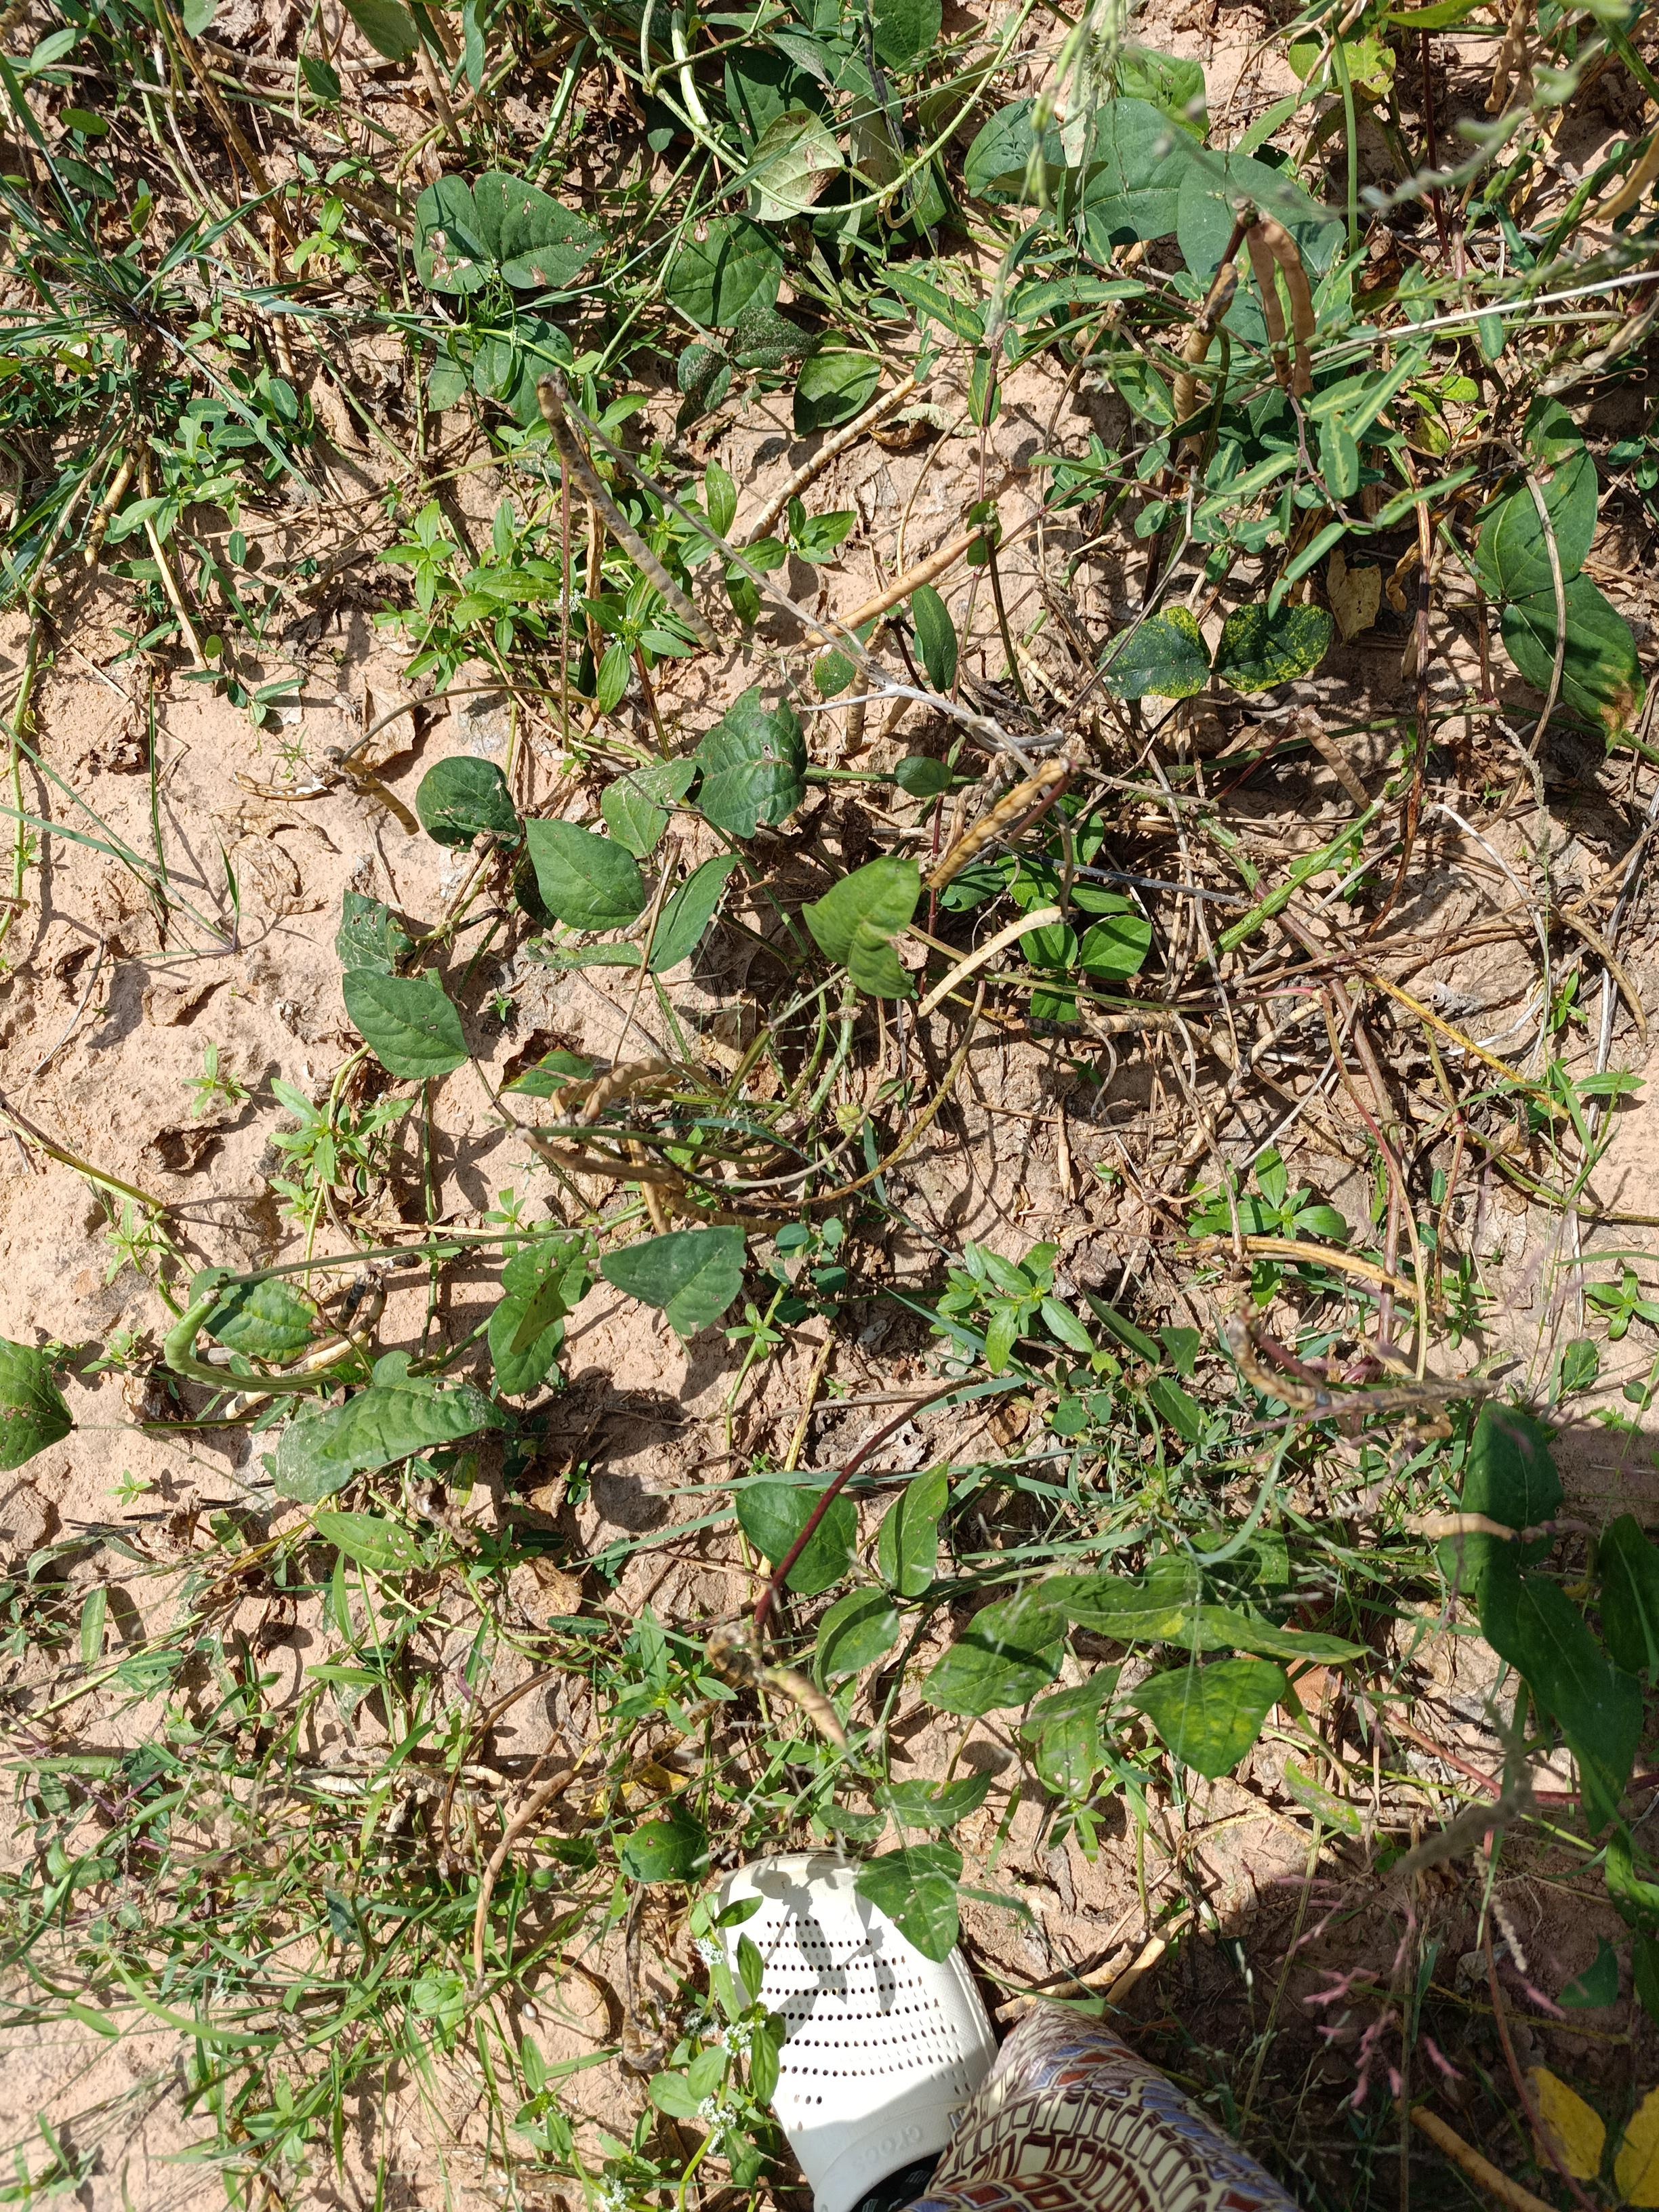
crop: cowpea
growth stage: maturity
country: Nigeria
